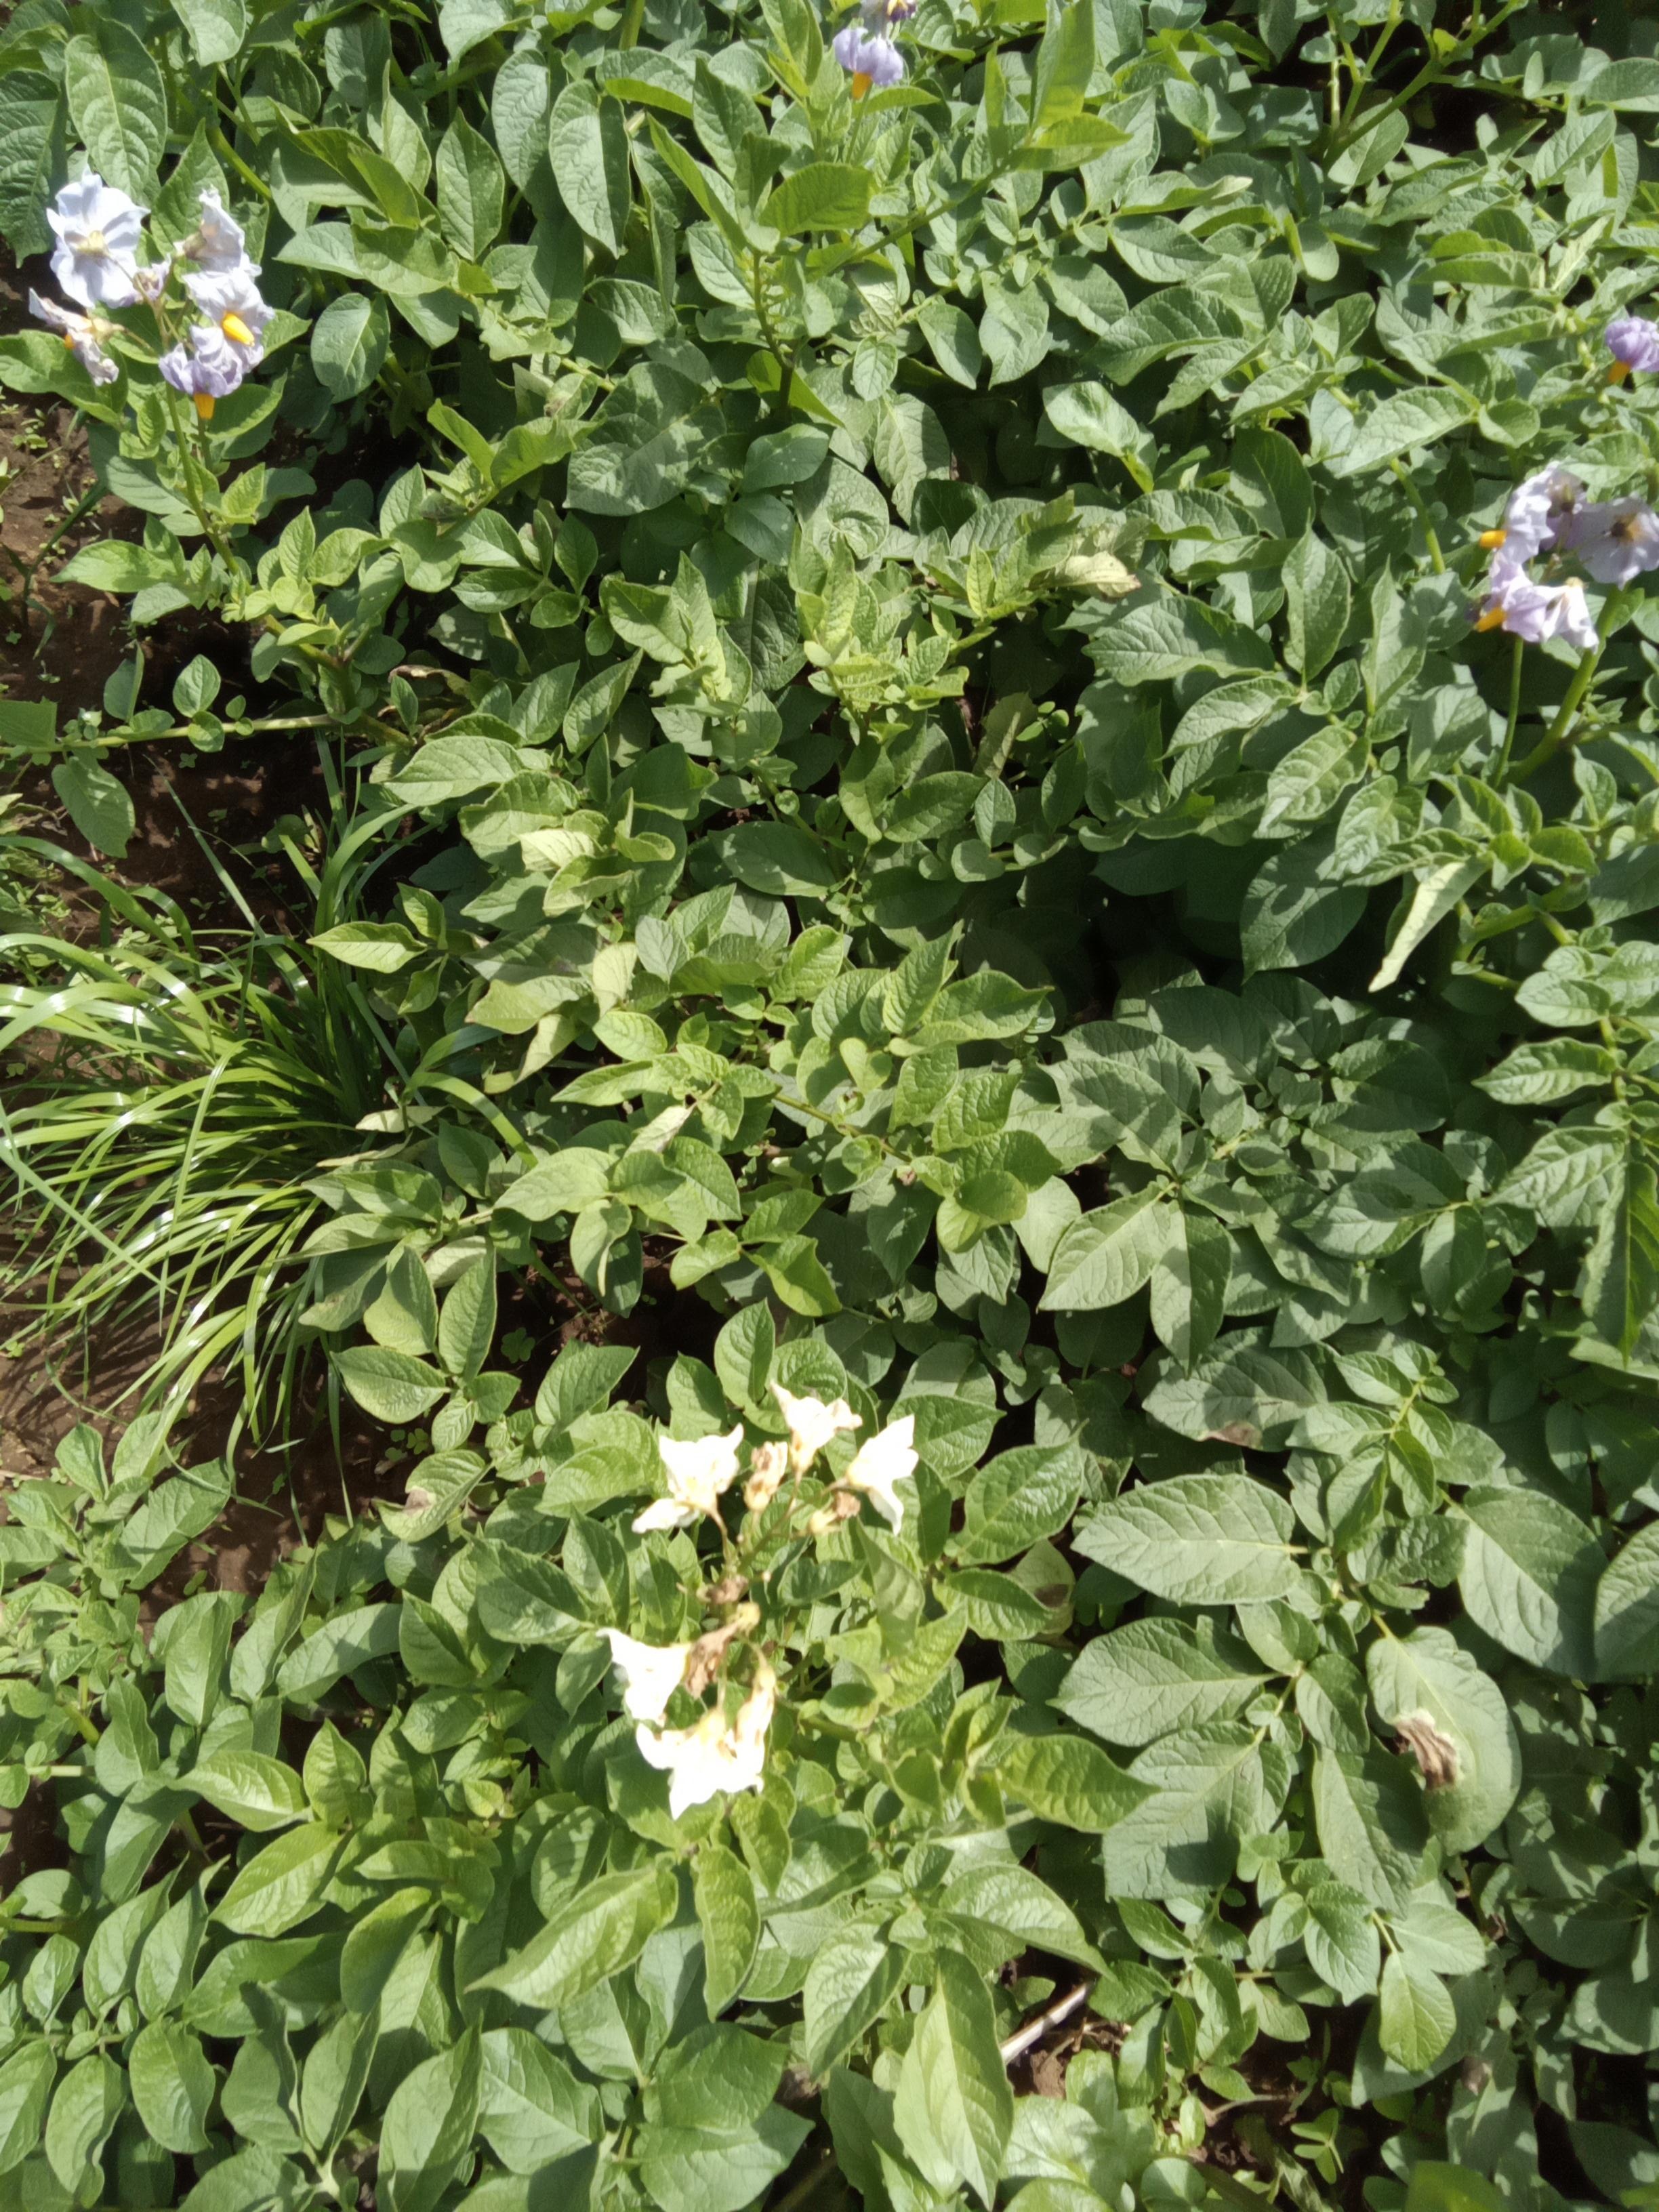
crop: potato
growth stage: flowering
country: Kenya
